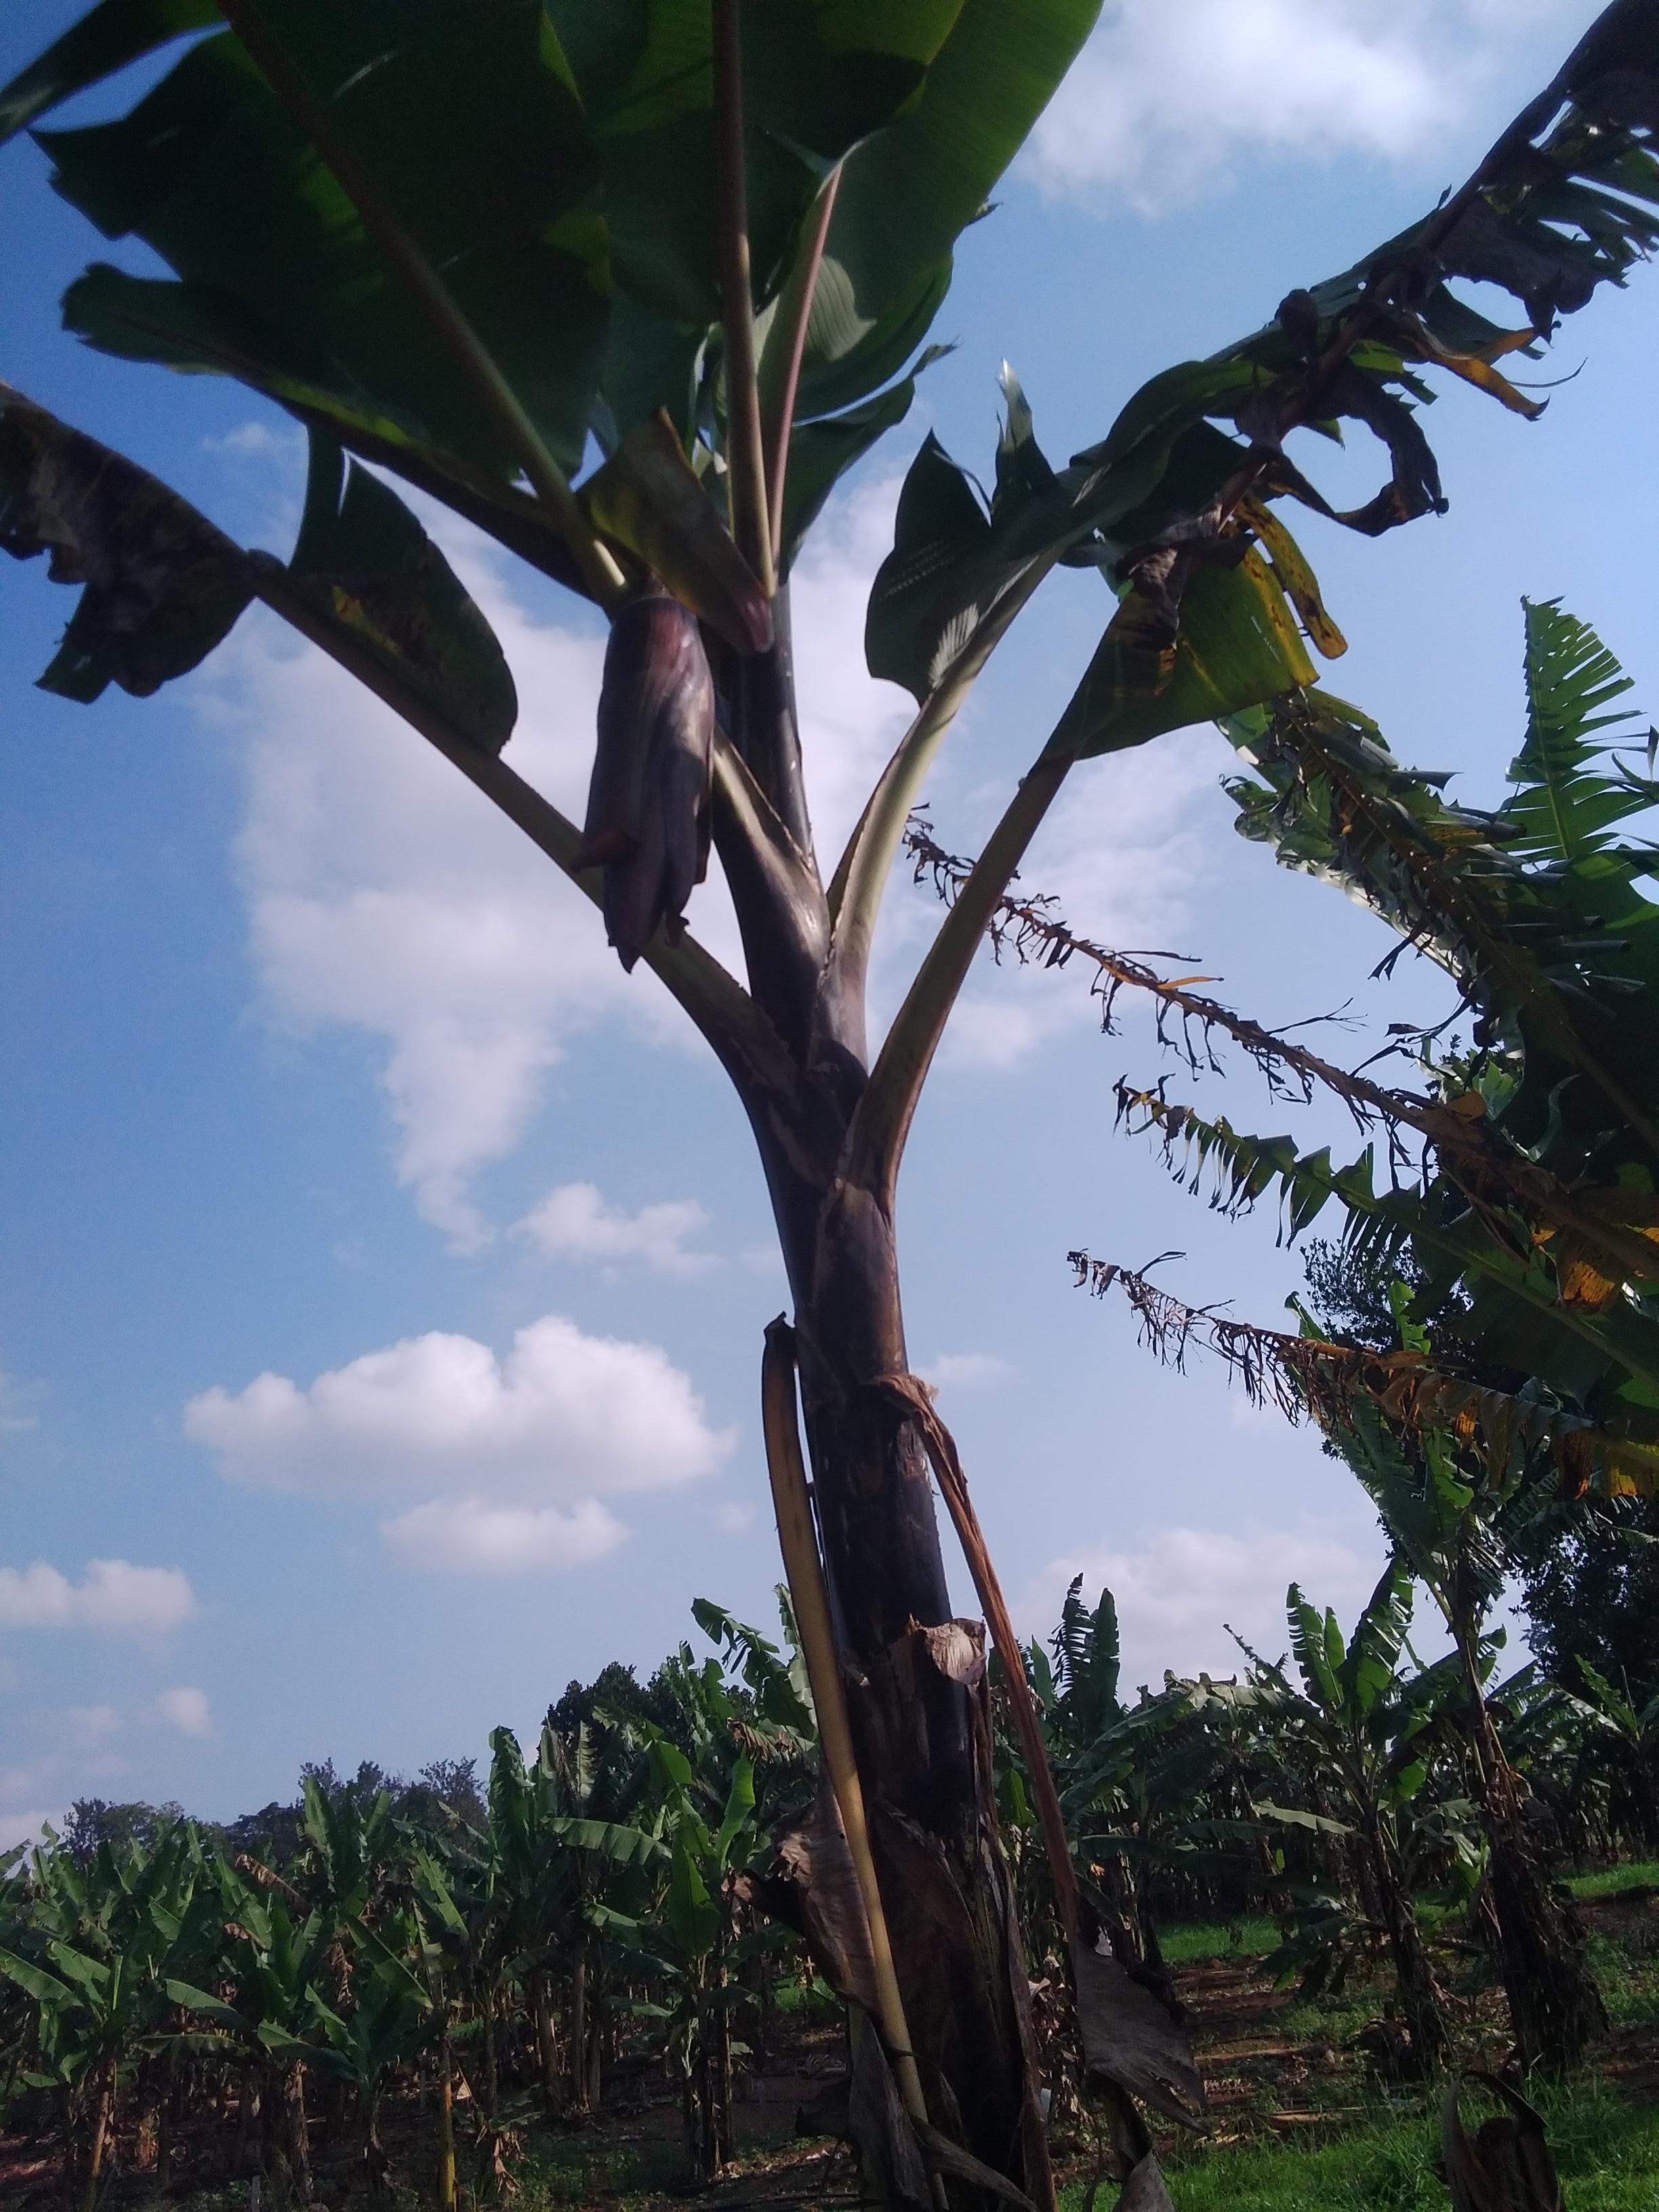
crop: banana
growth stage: flowering
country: Tanzania
